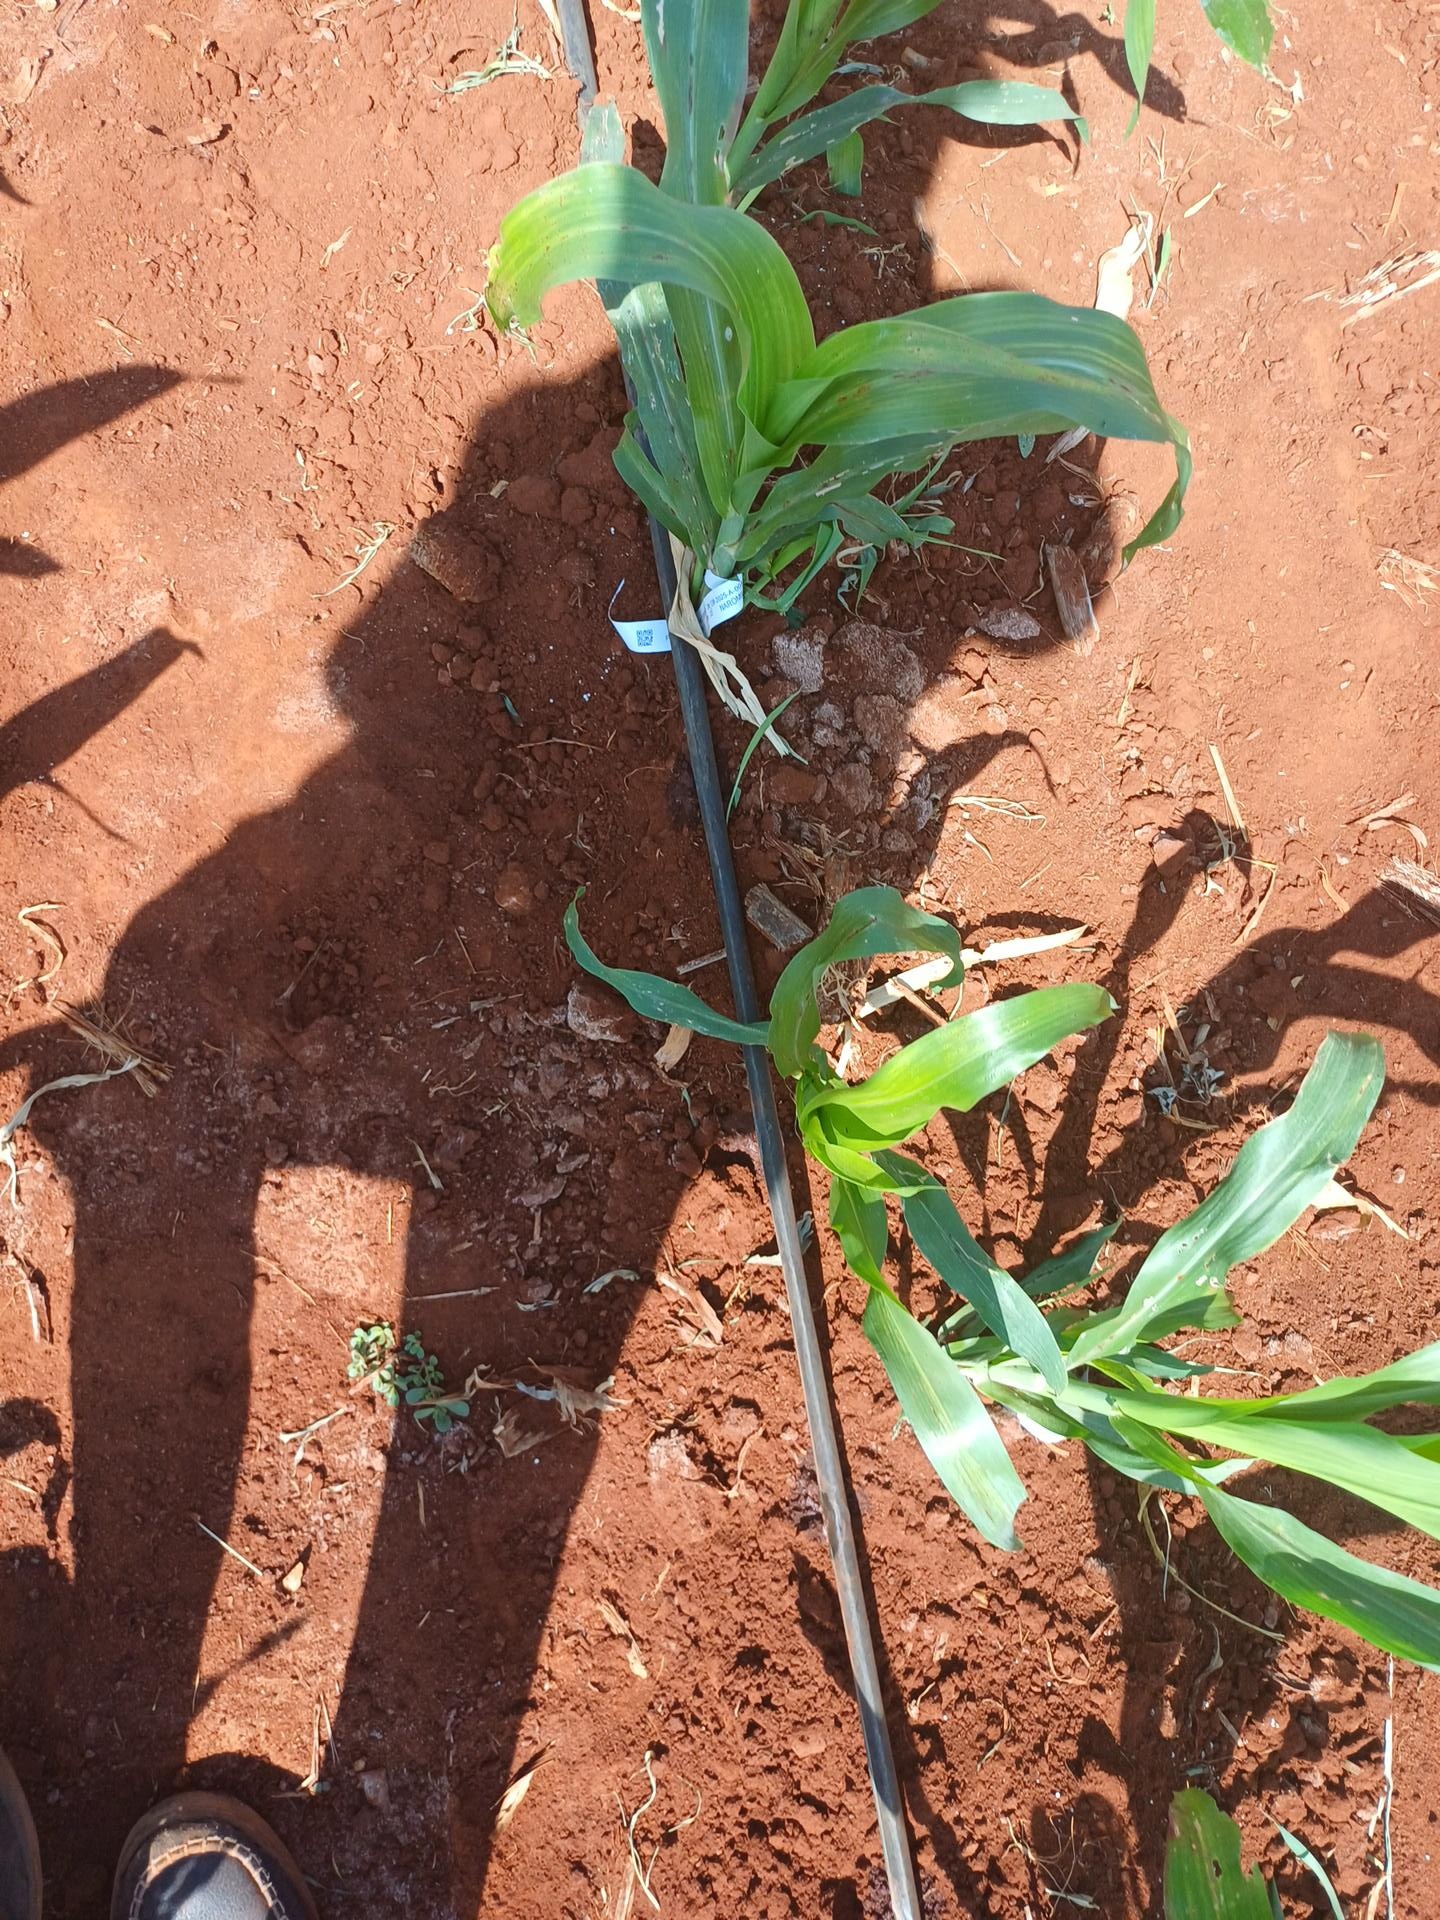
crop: sorghum
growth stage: vegetative
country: Kenya
